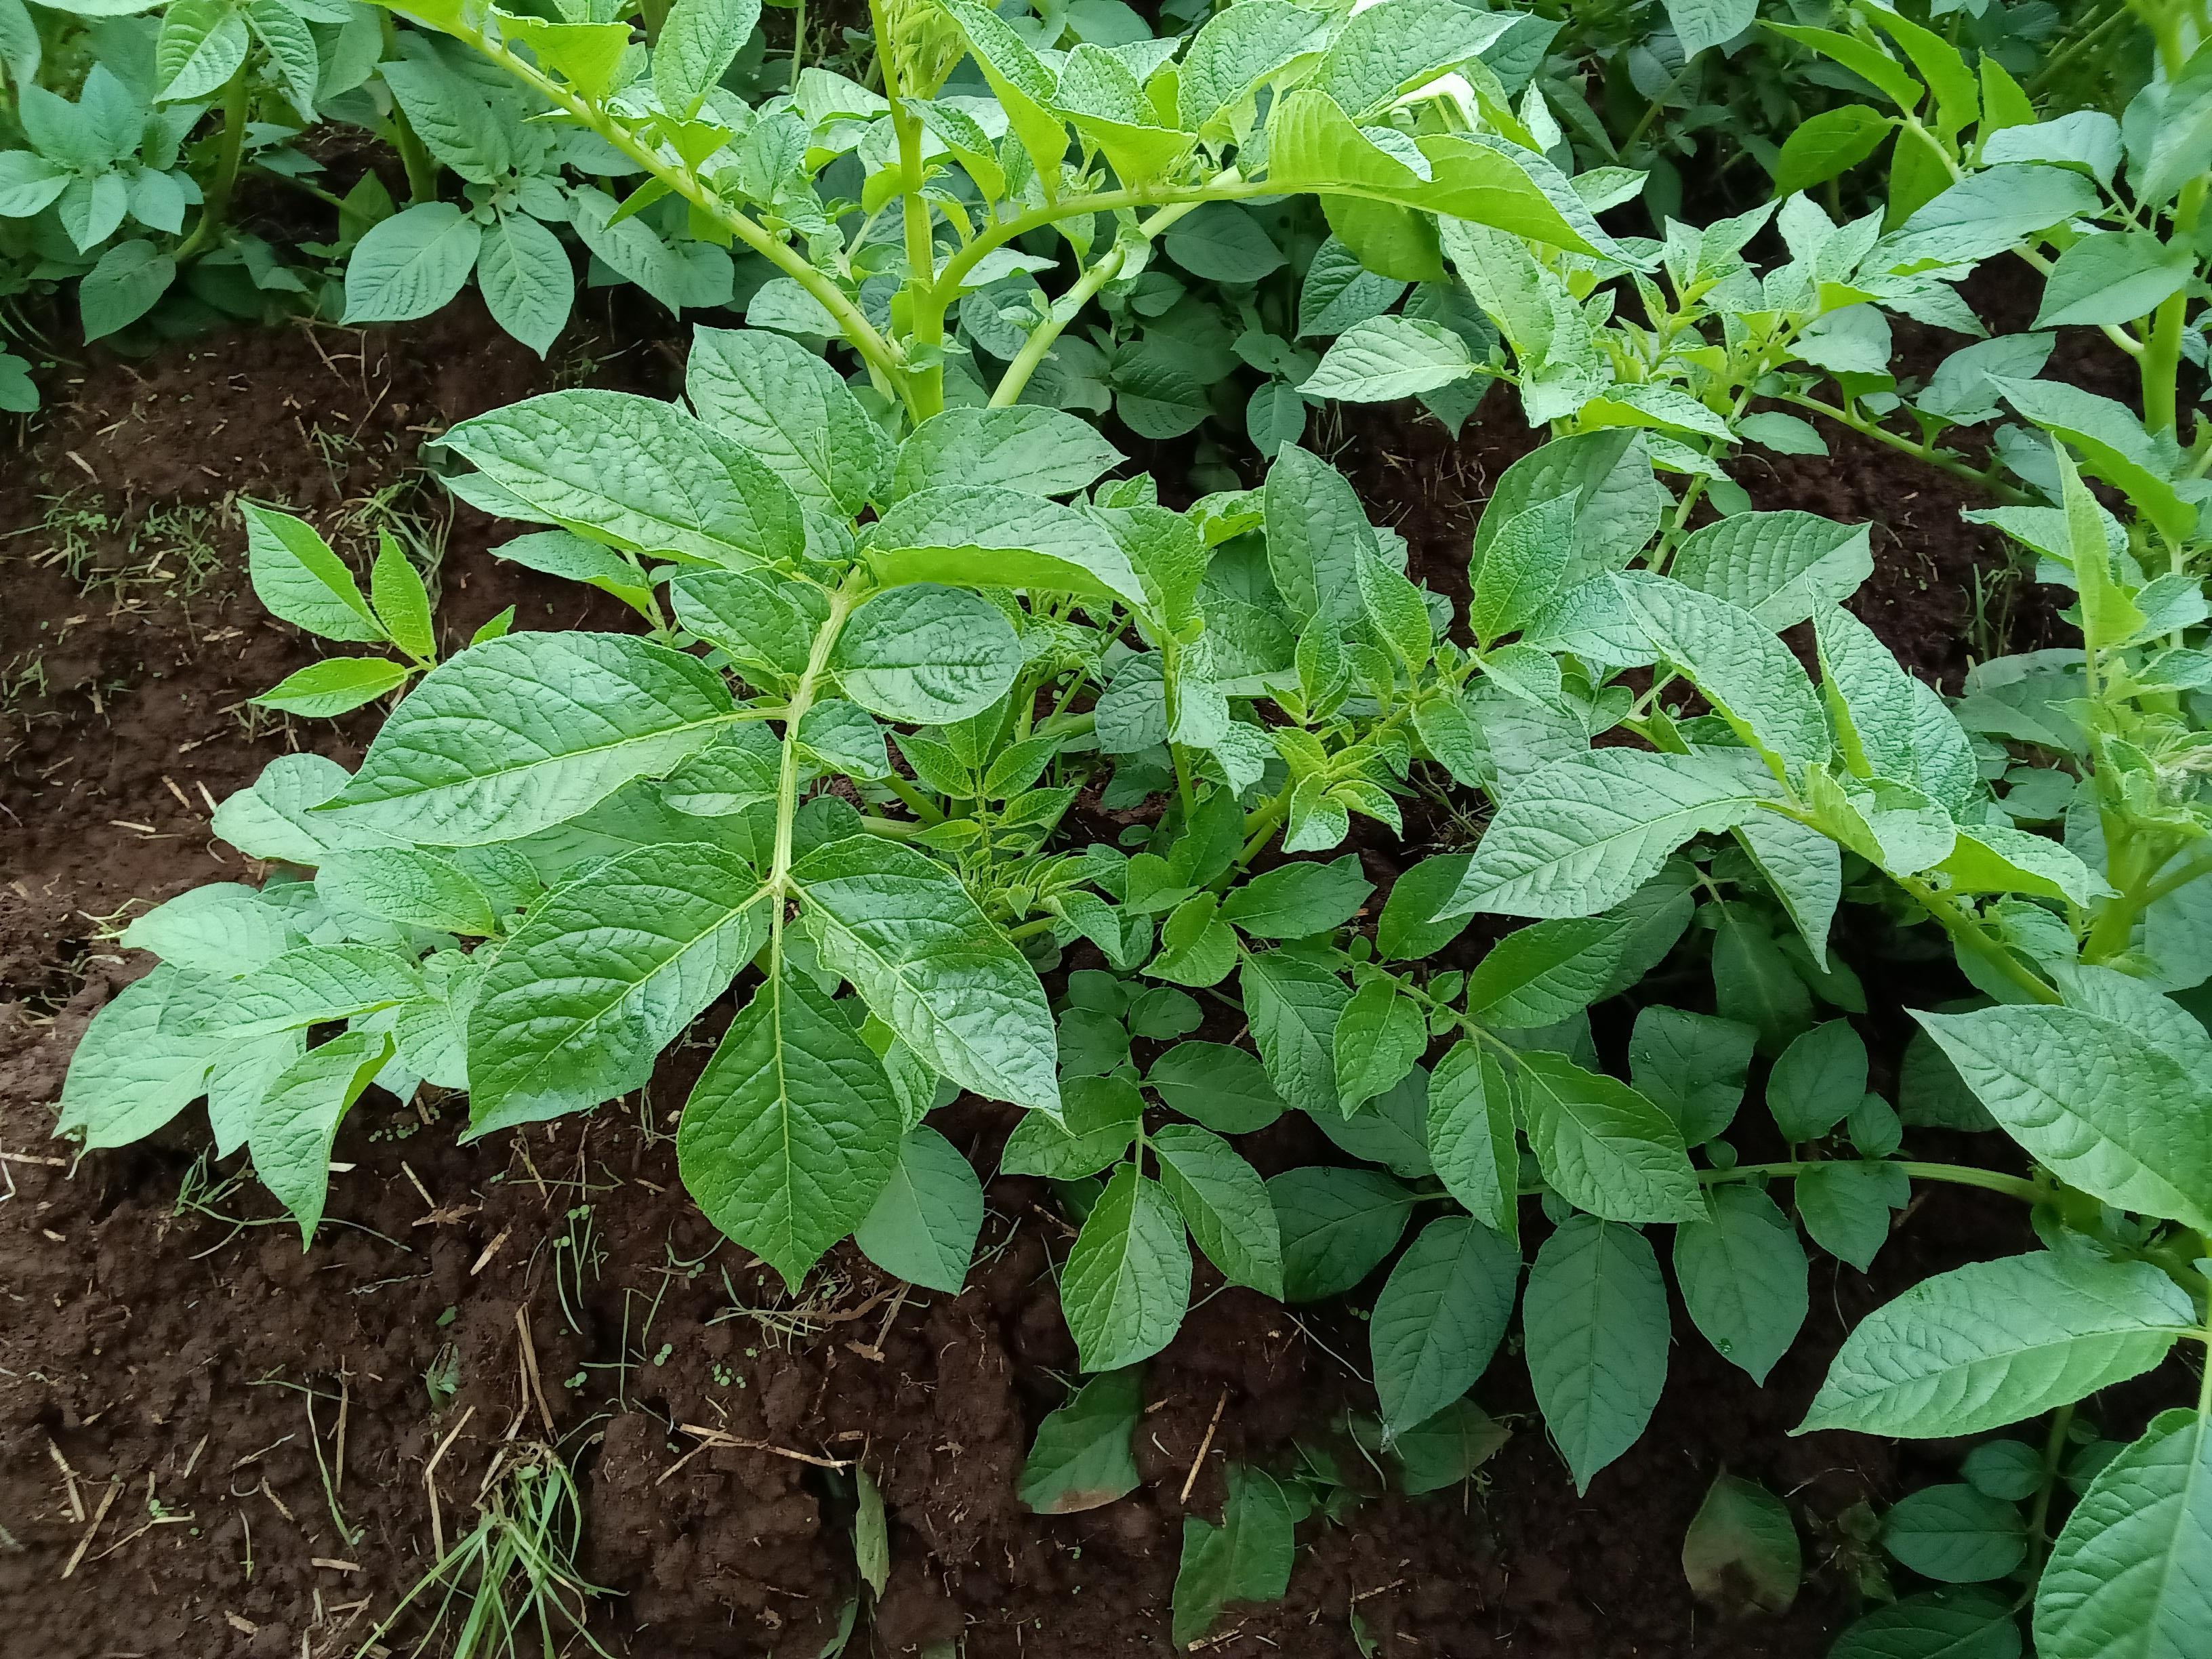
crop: potato
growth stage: vegetative
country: Kenya
